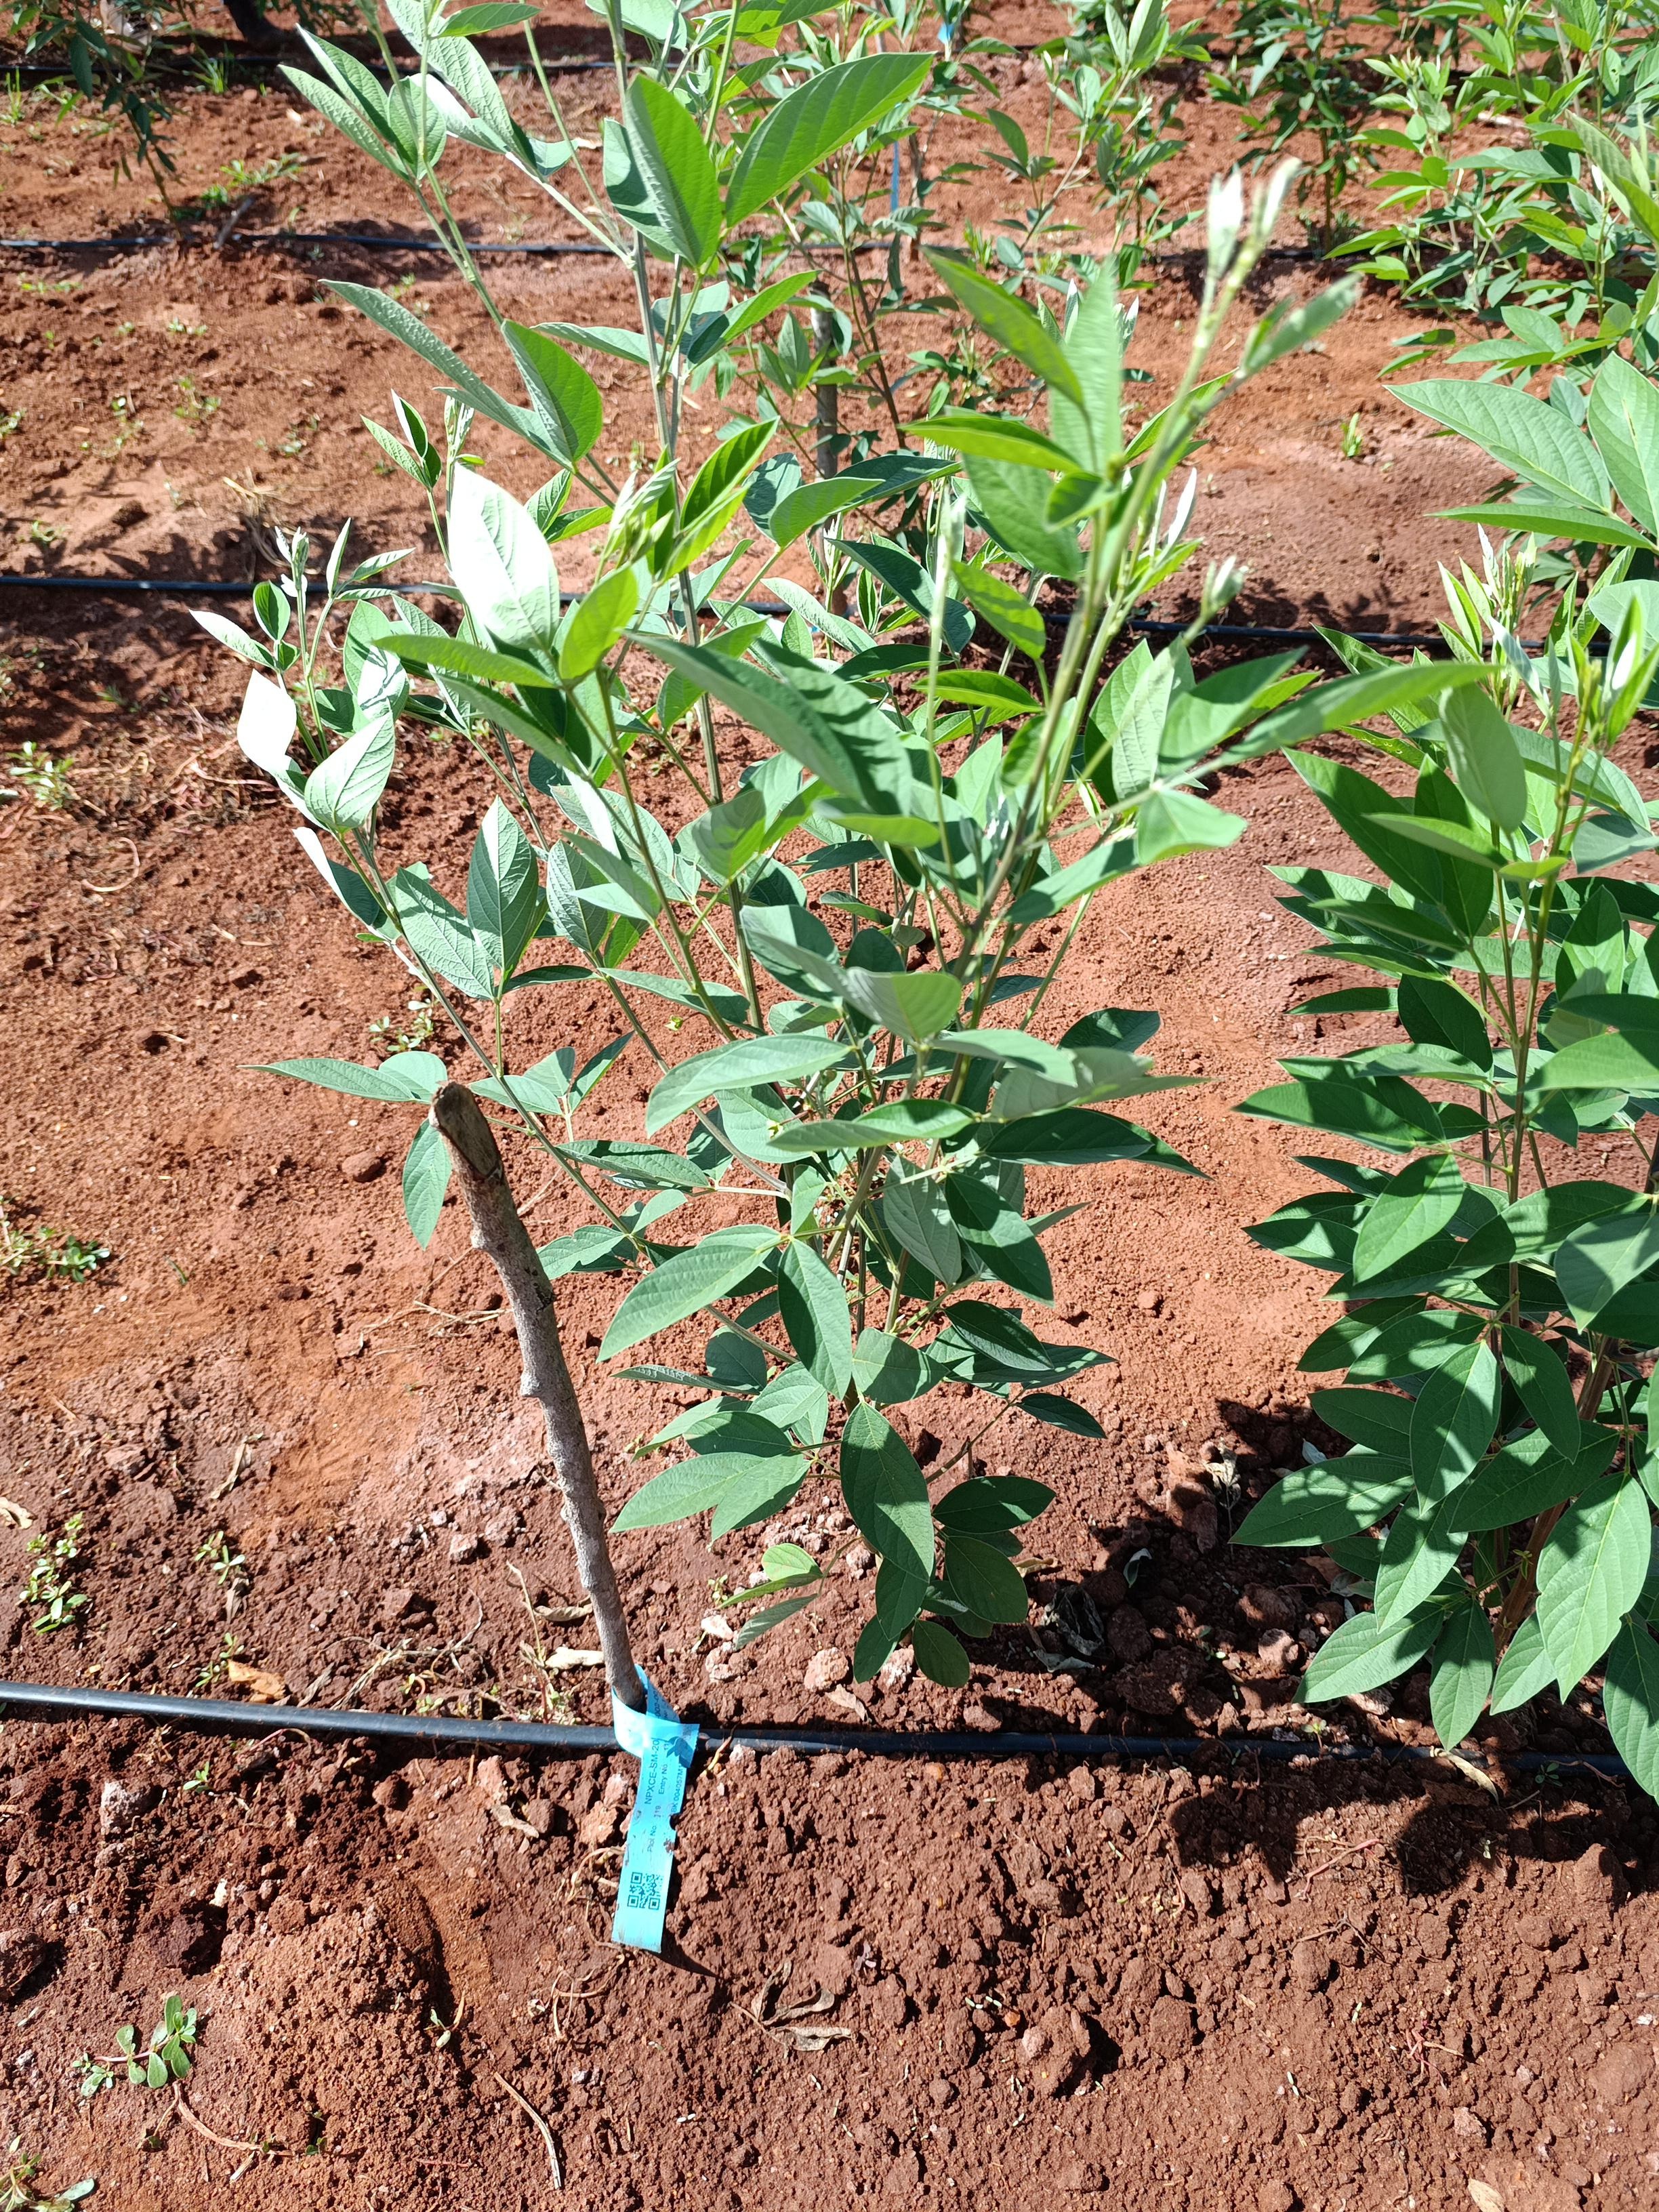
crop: pigeonpea
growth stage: vegetative
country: Kenya
